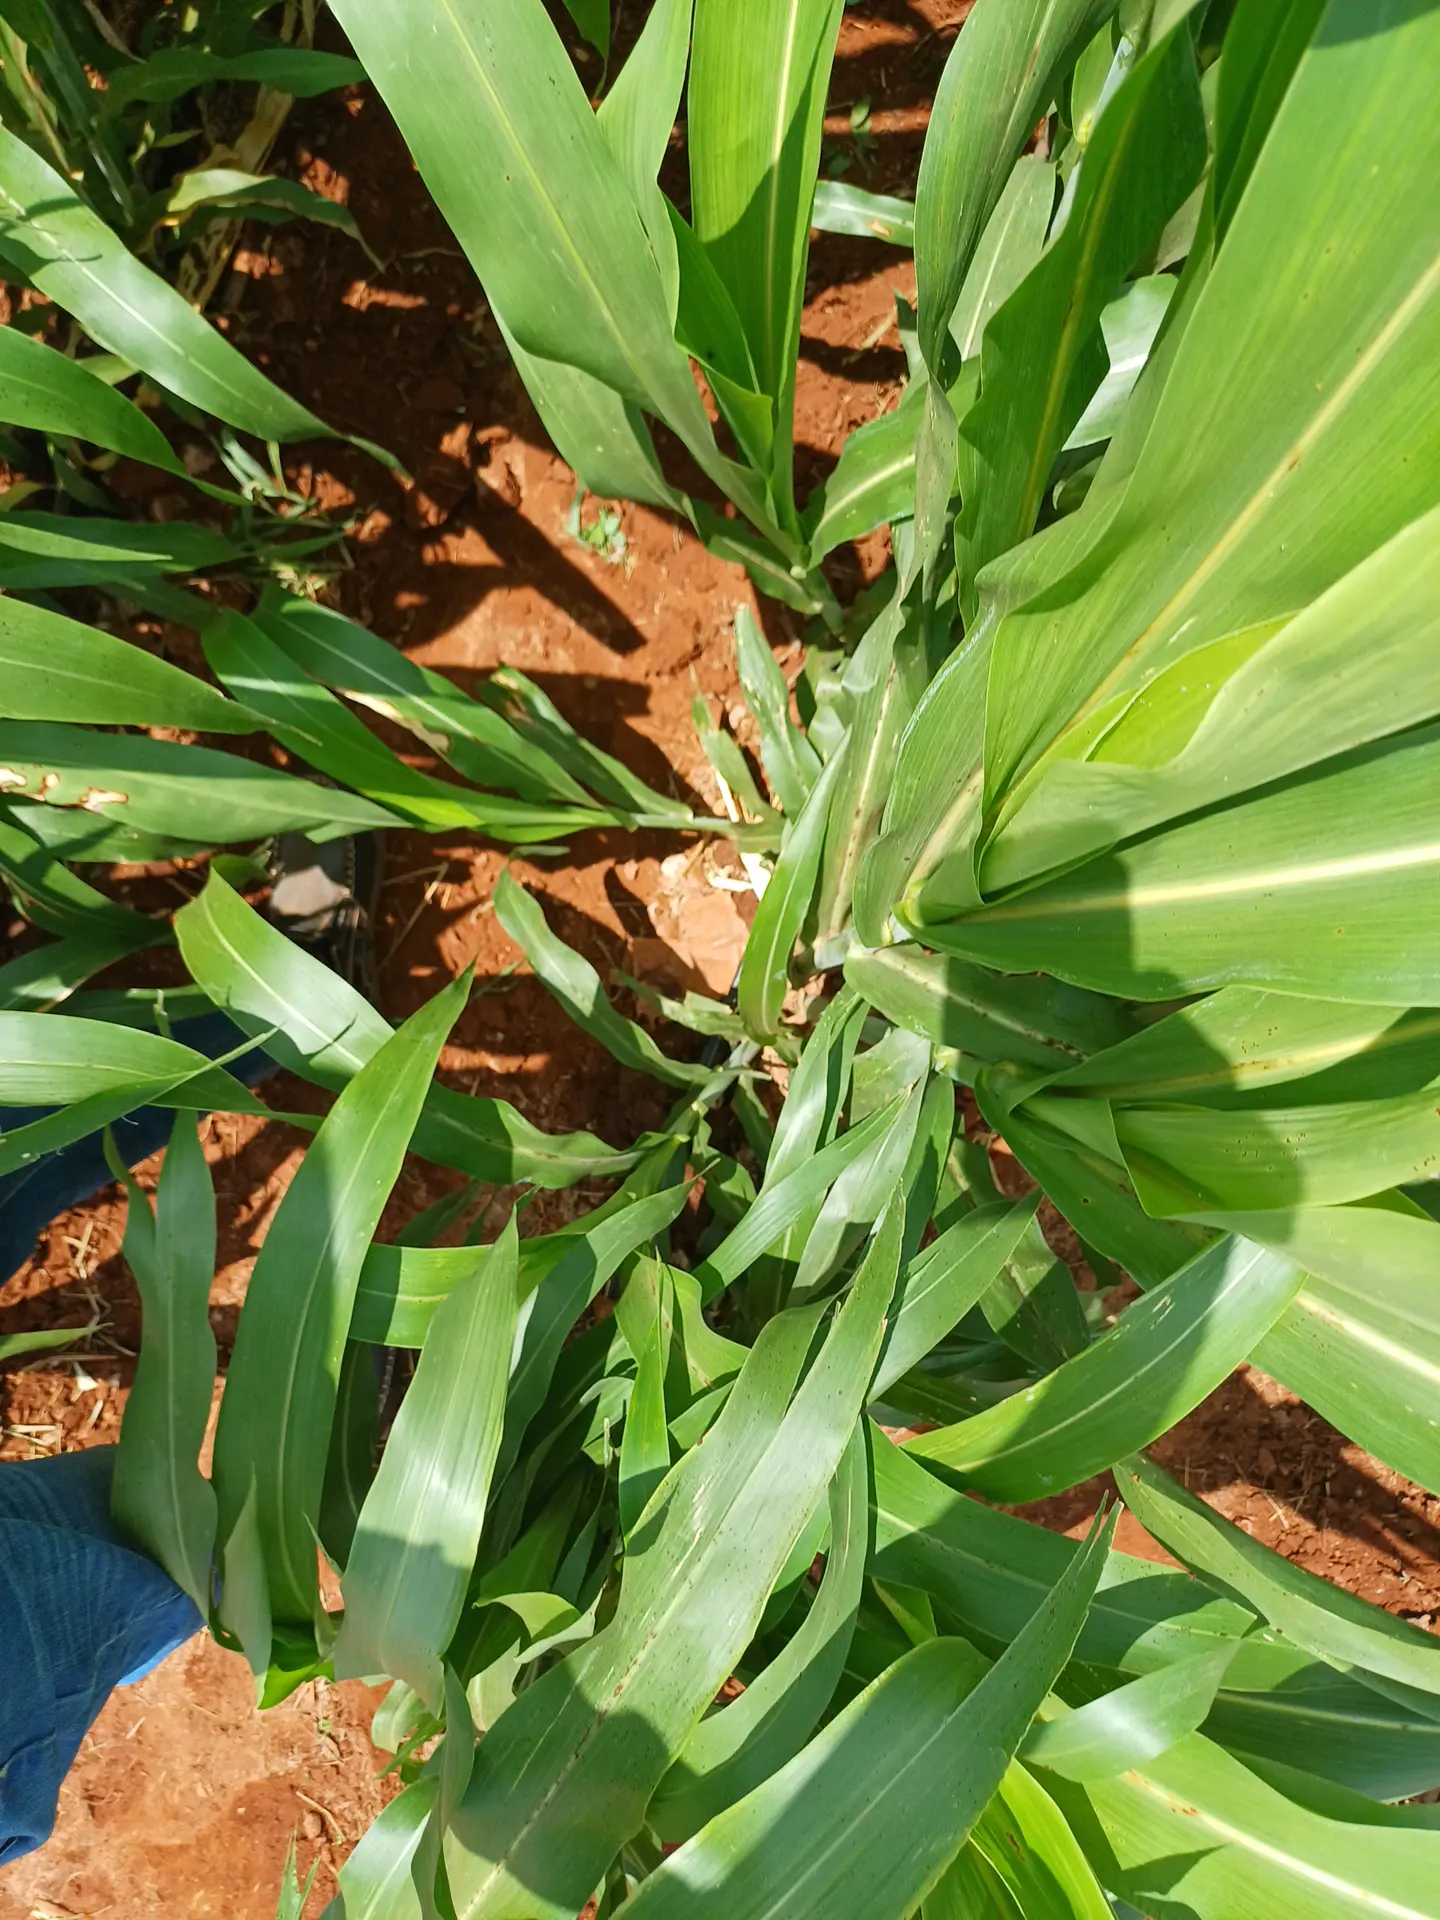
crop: sorghum
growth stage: vegetative
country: Kenya
